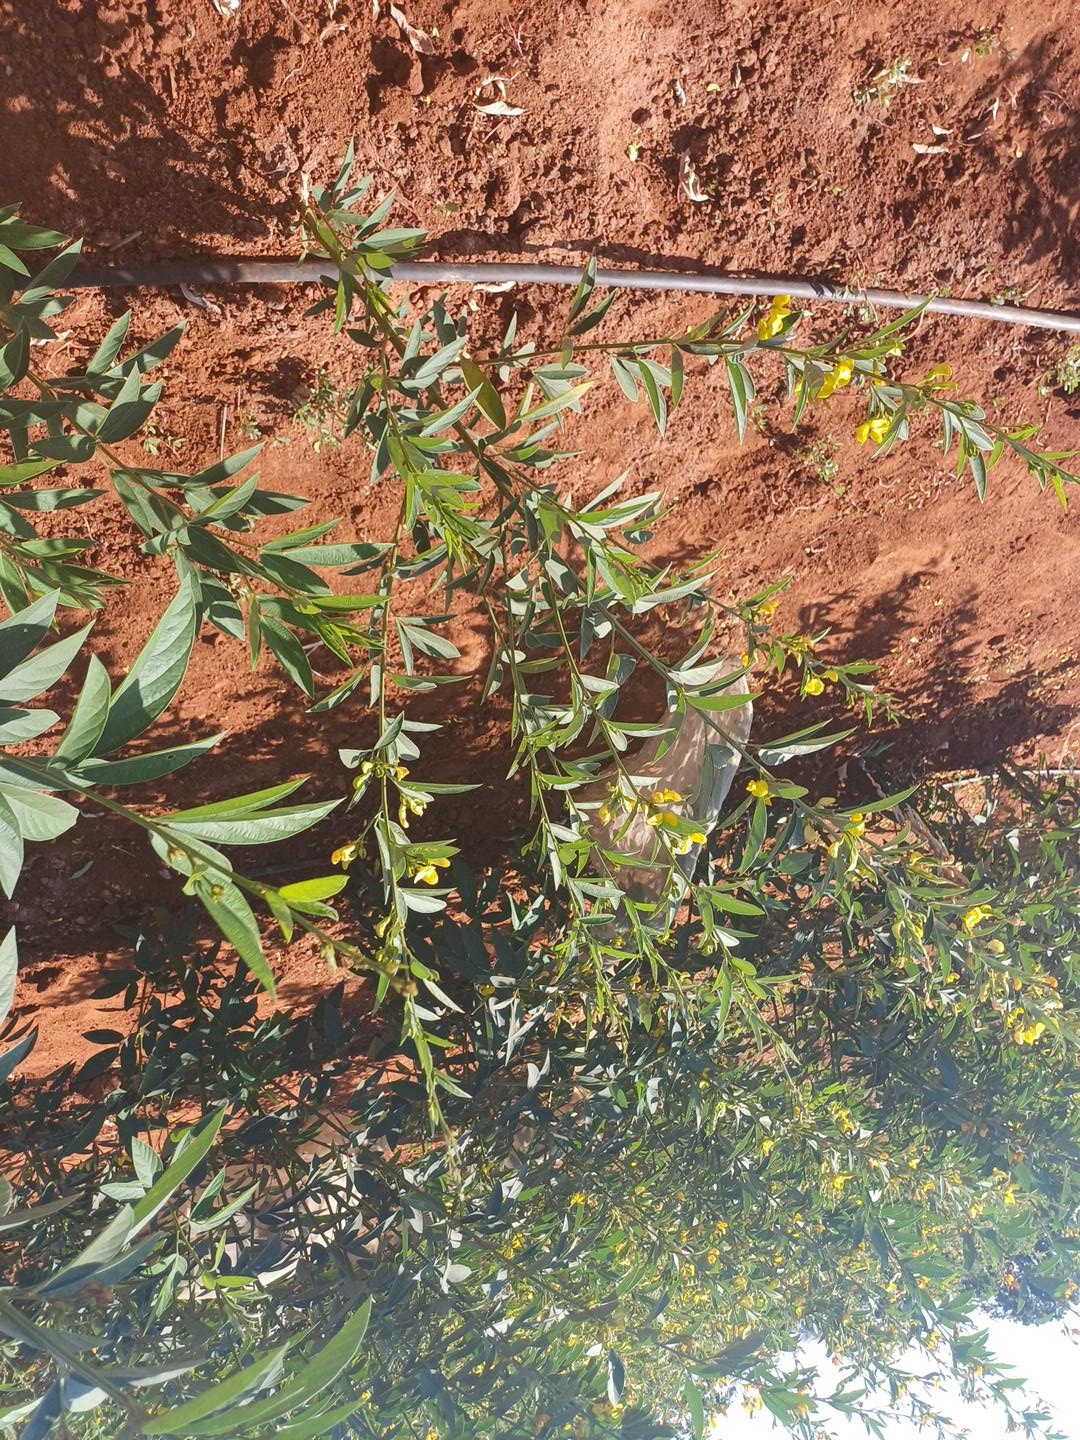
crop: pigeonpea
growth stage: development pod
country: Kenya
